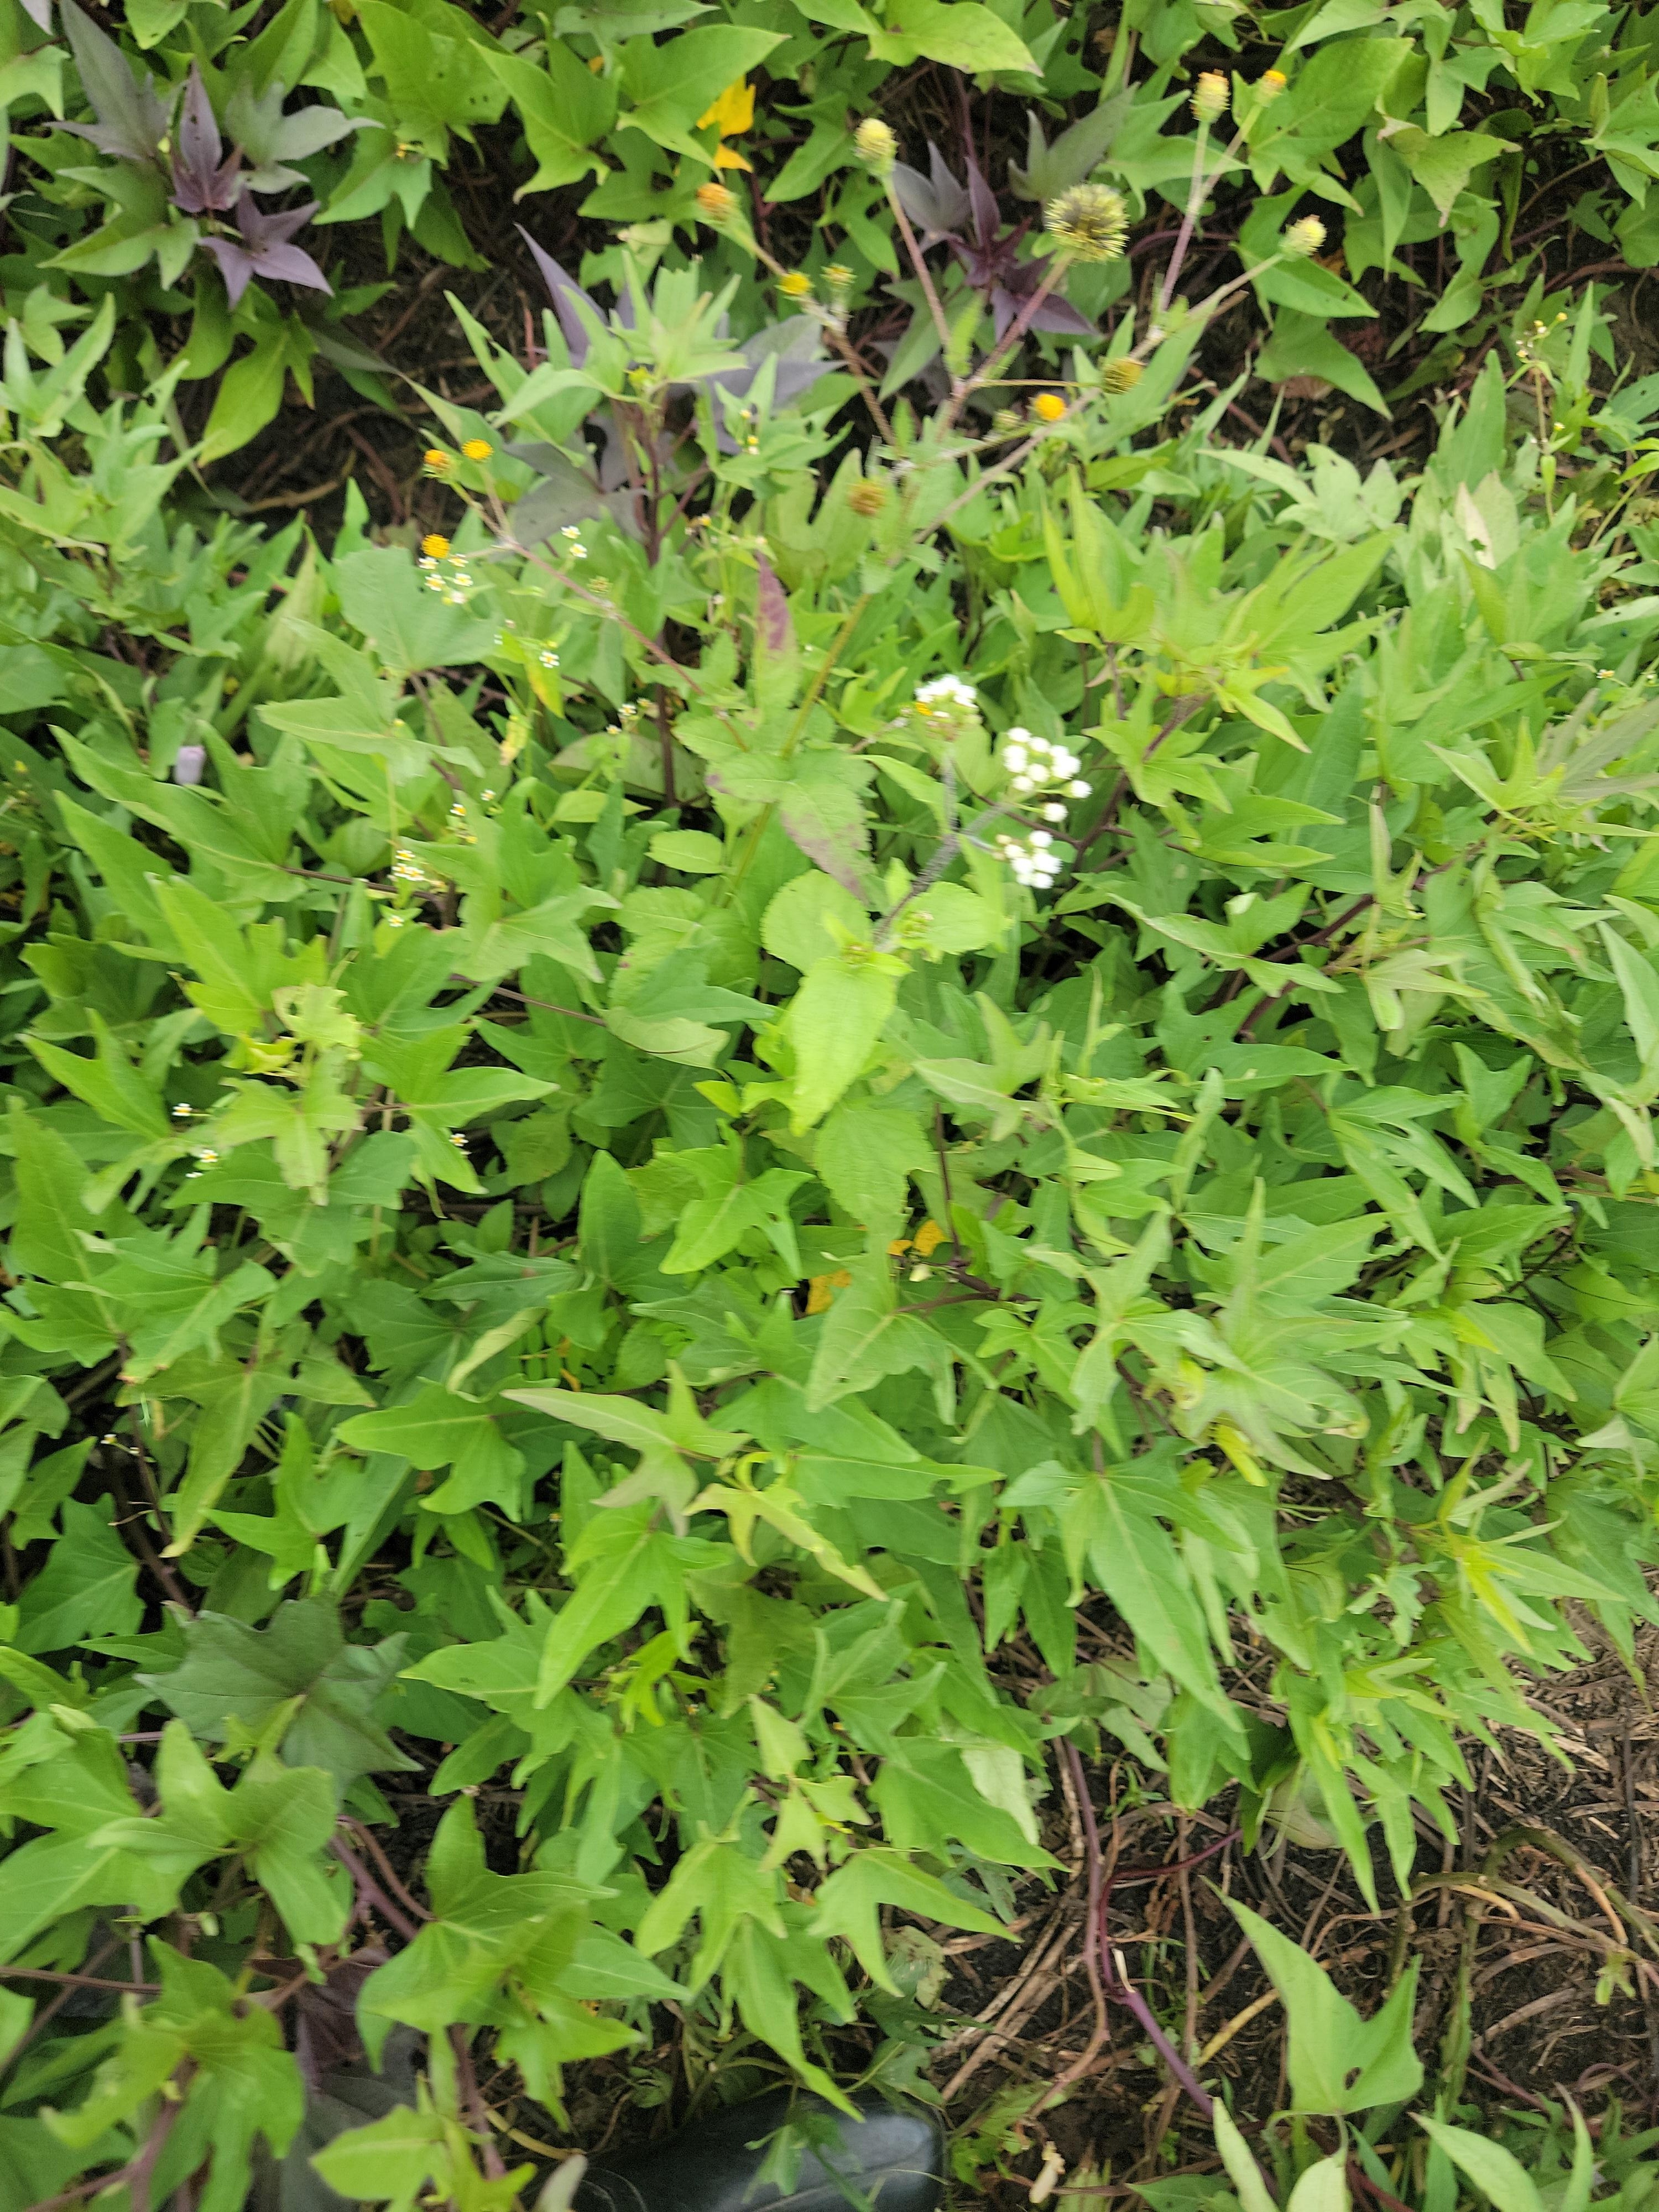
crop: sweet potato
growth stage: vegetative
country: Tanzania
